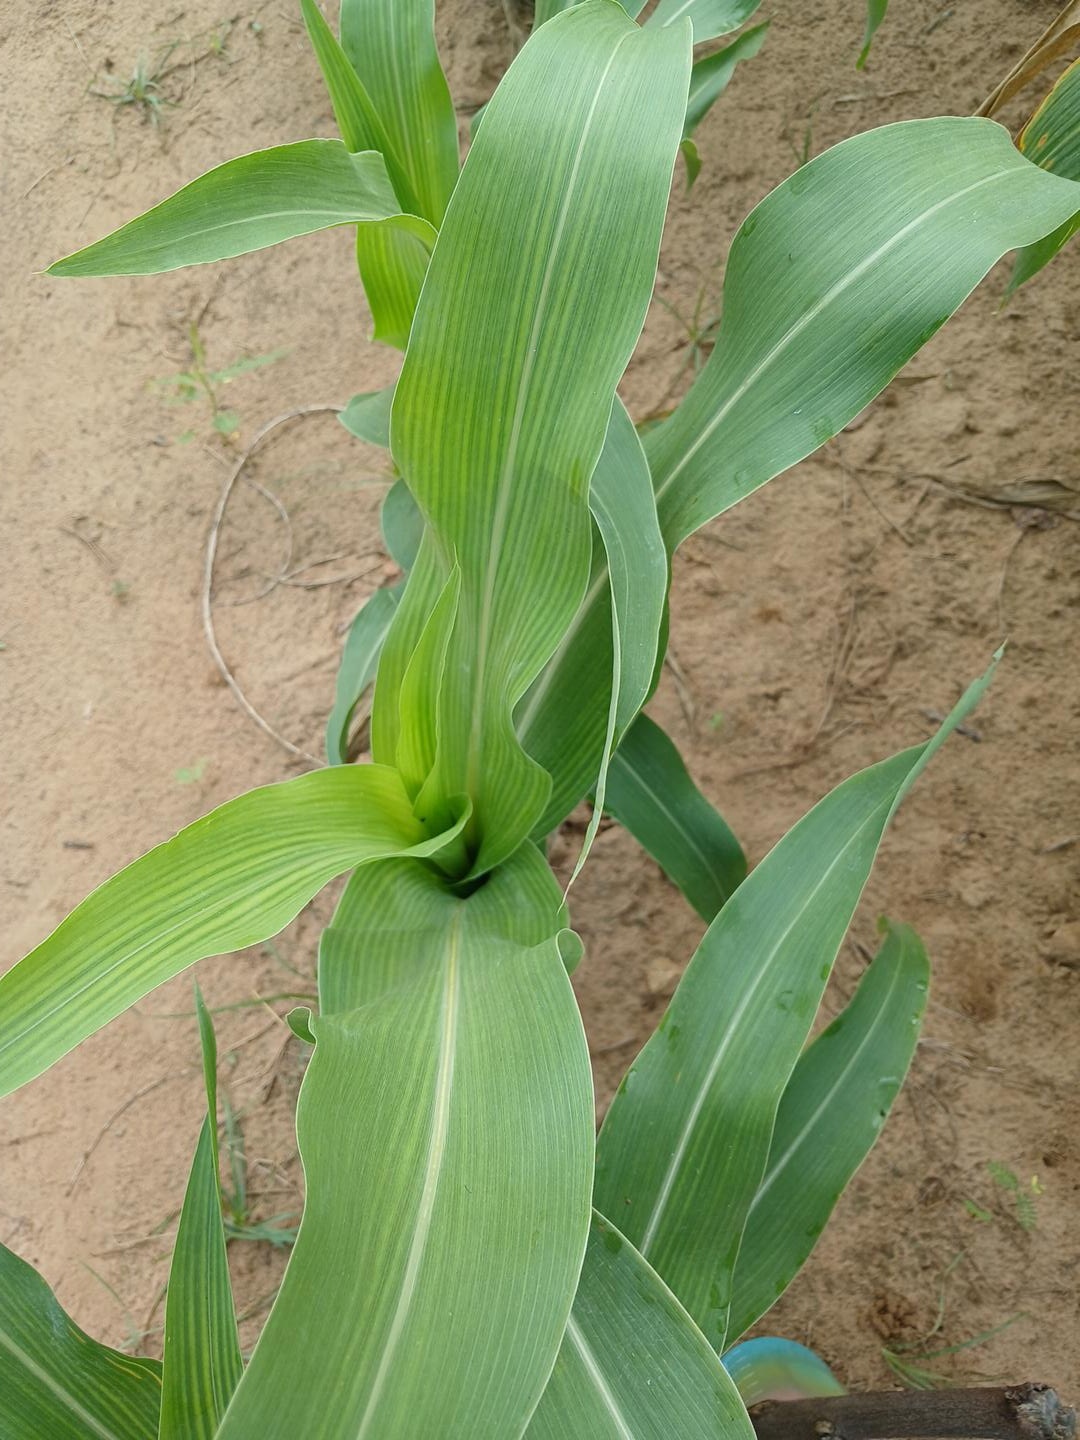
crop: sorghum
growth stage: vegetative
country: Senegal
